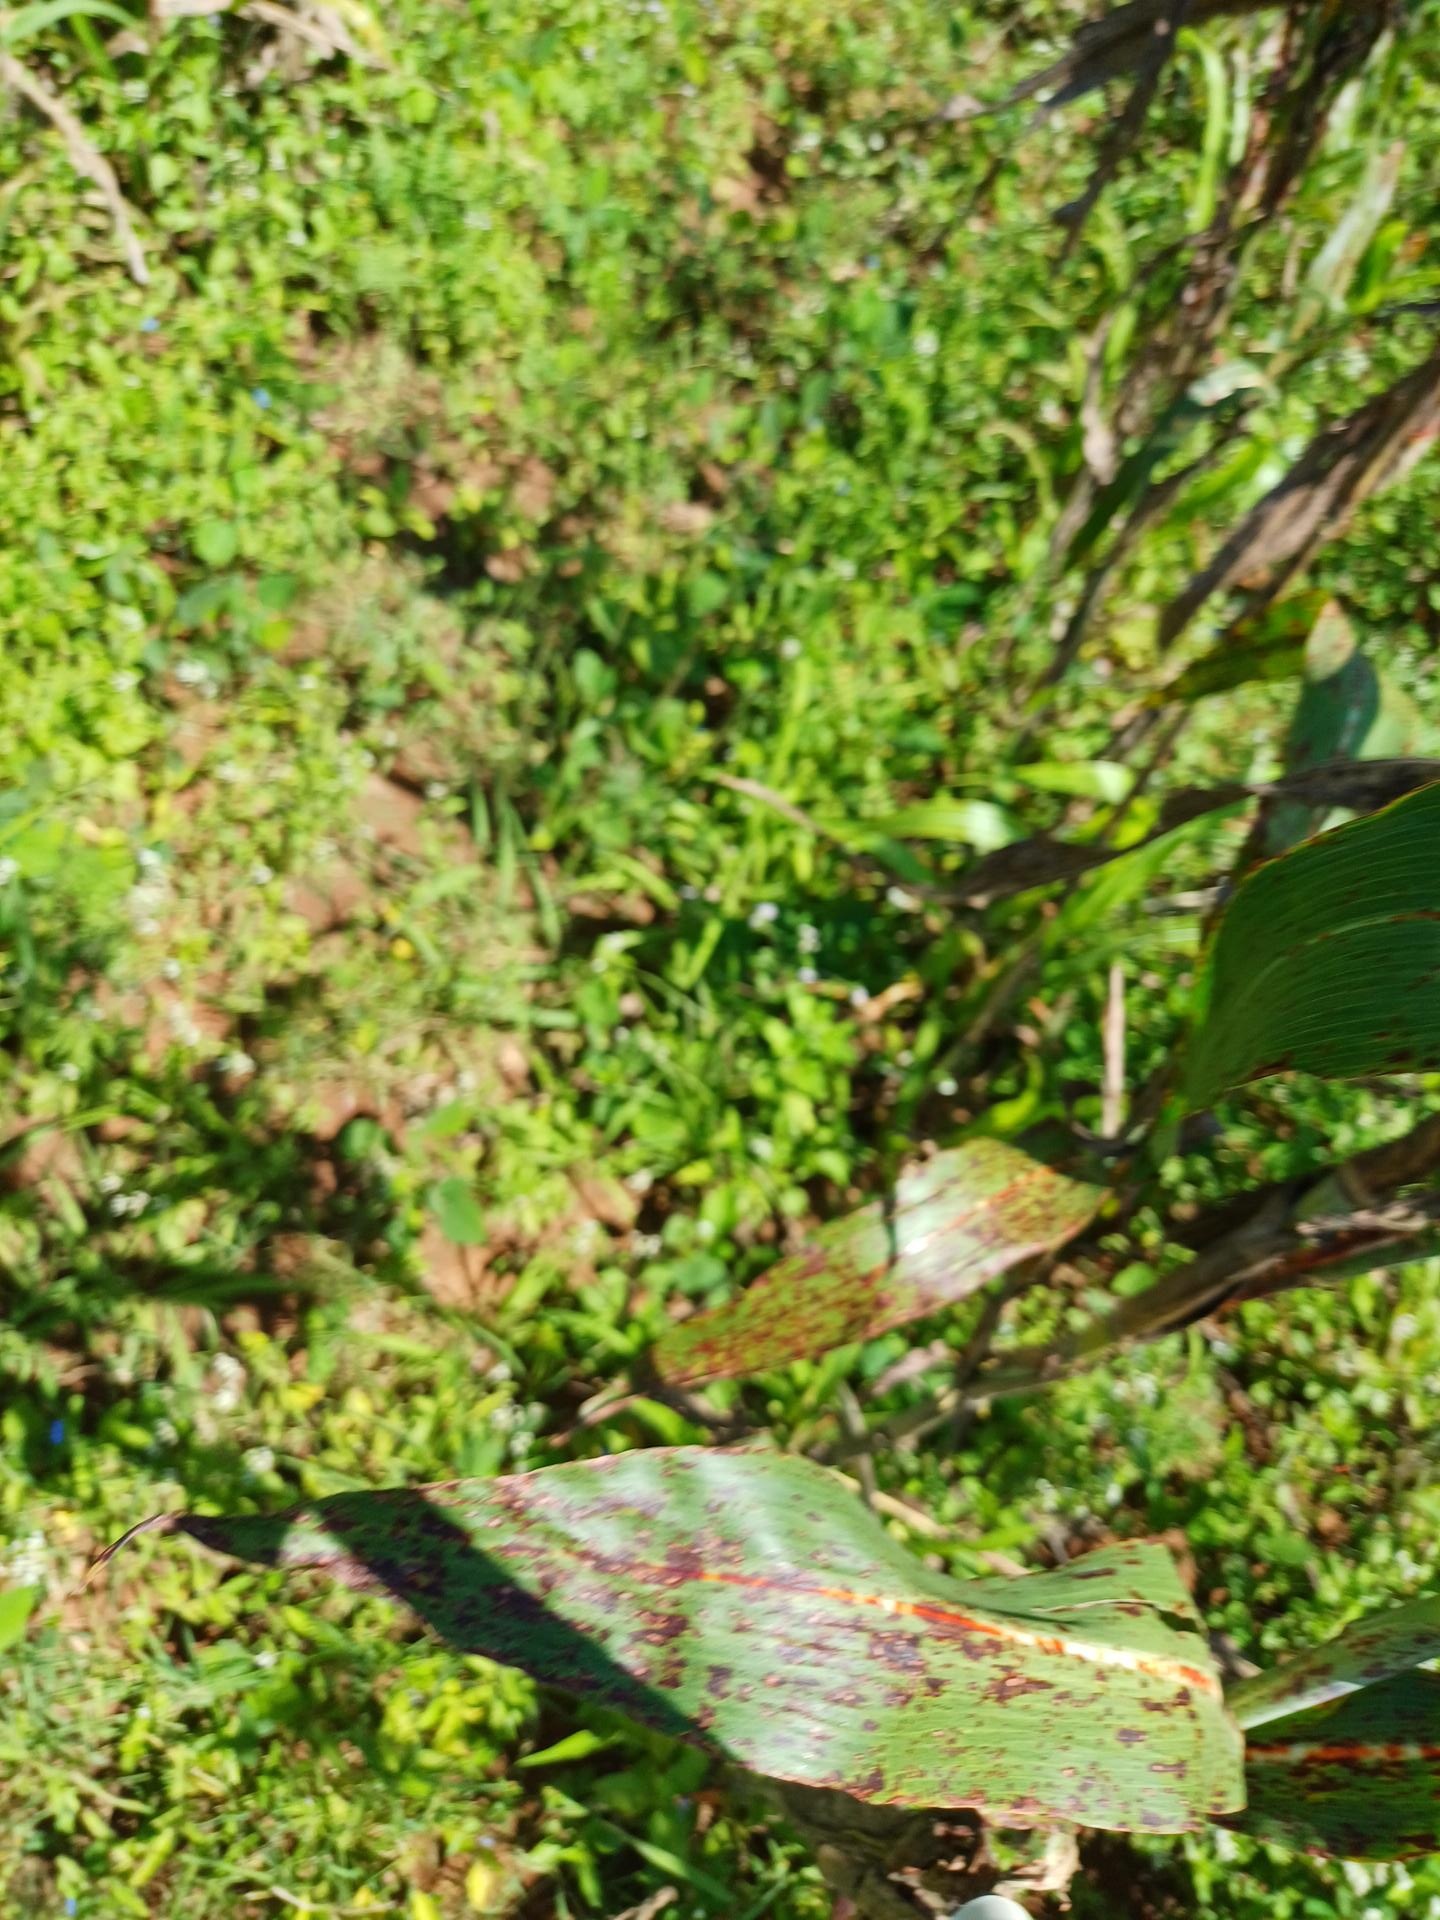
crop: sorghum
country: Kenya
